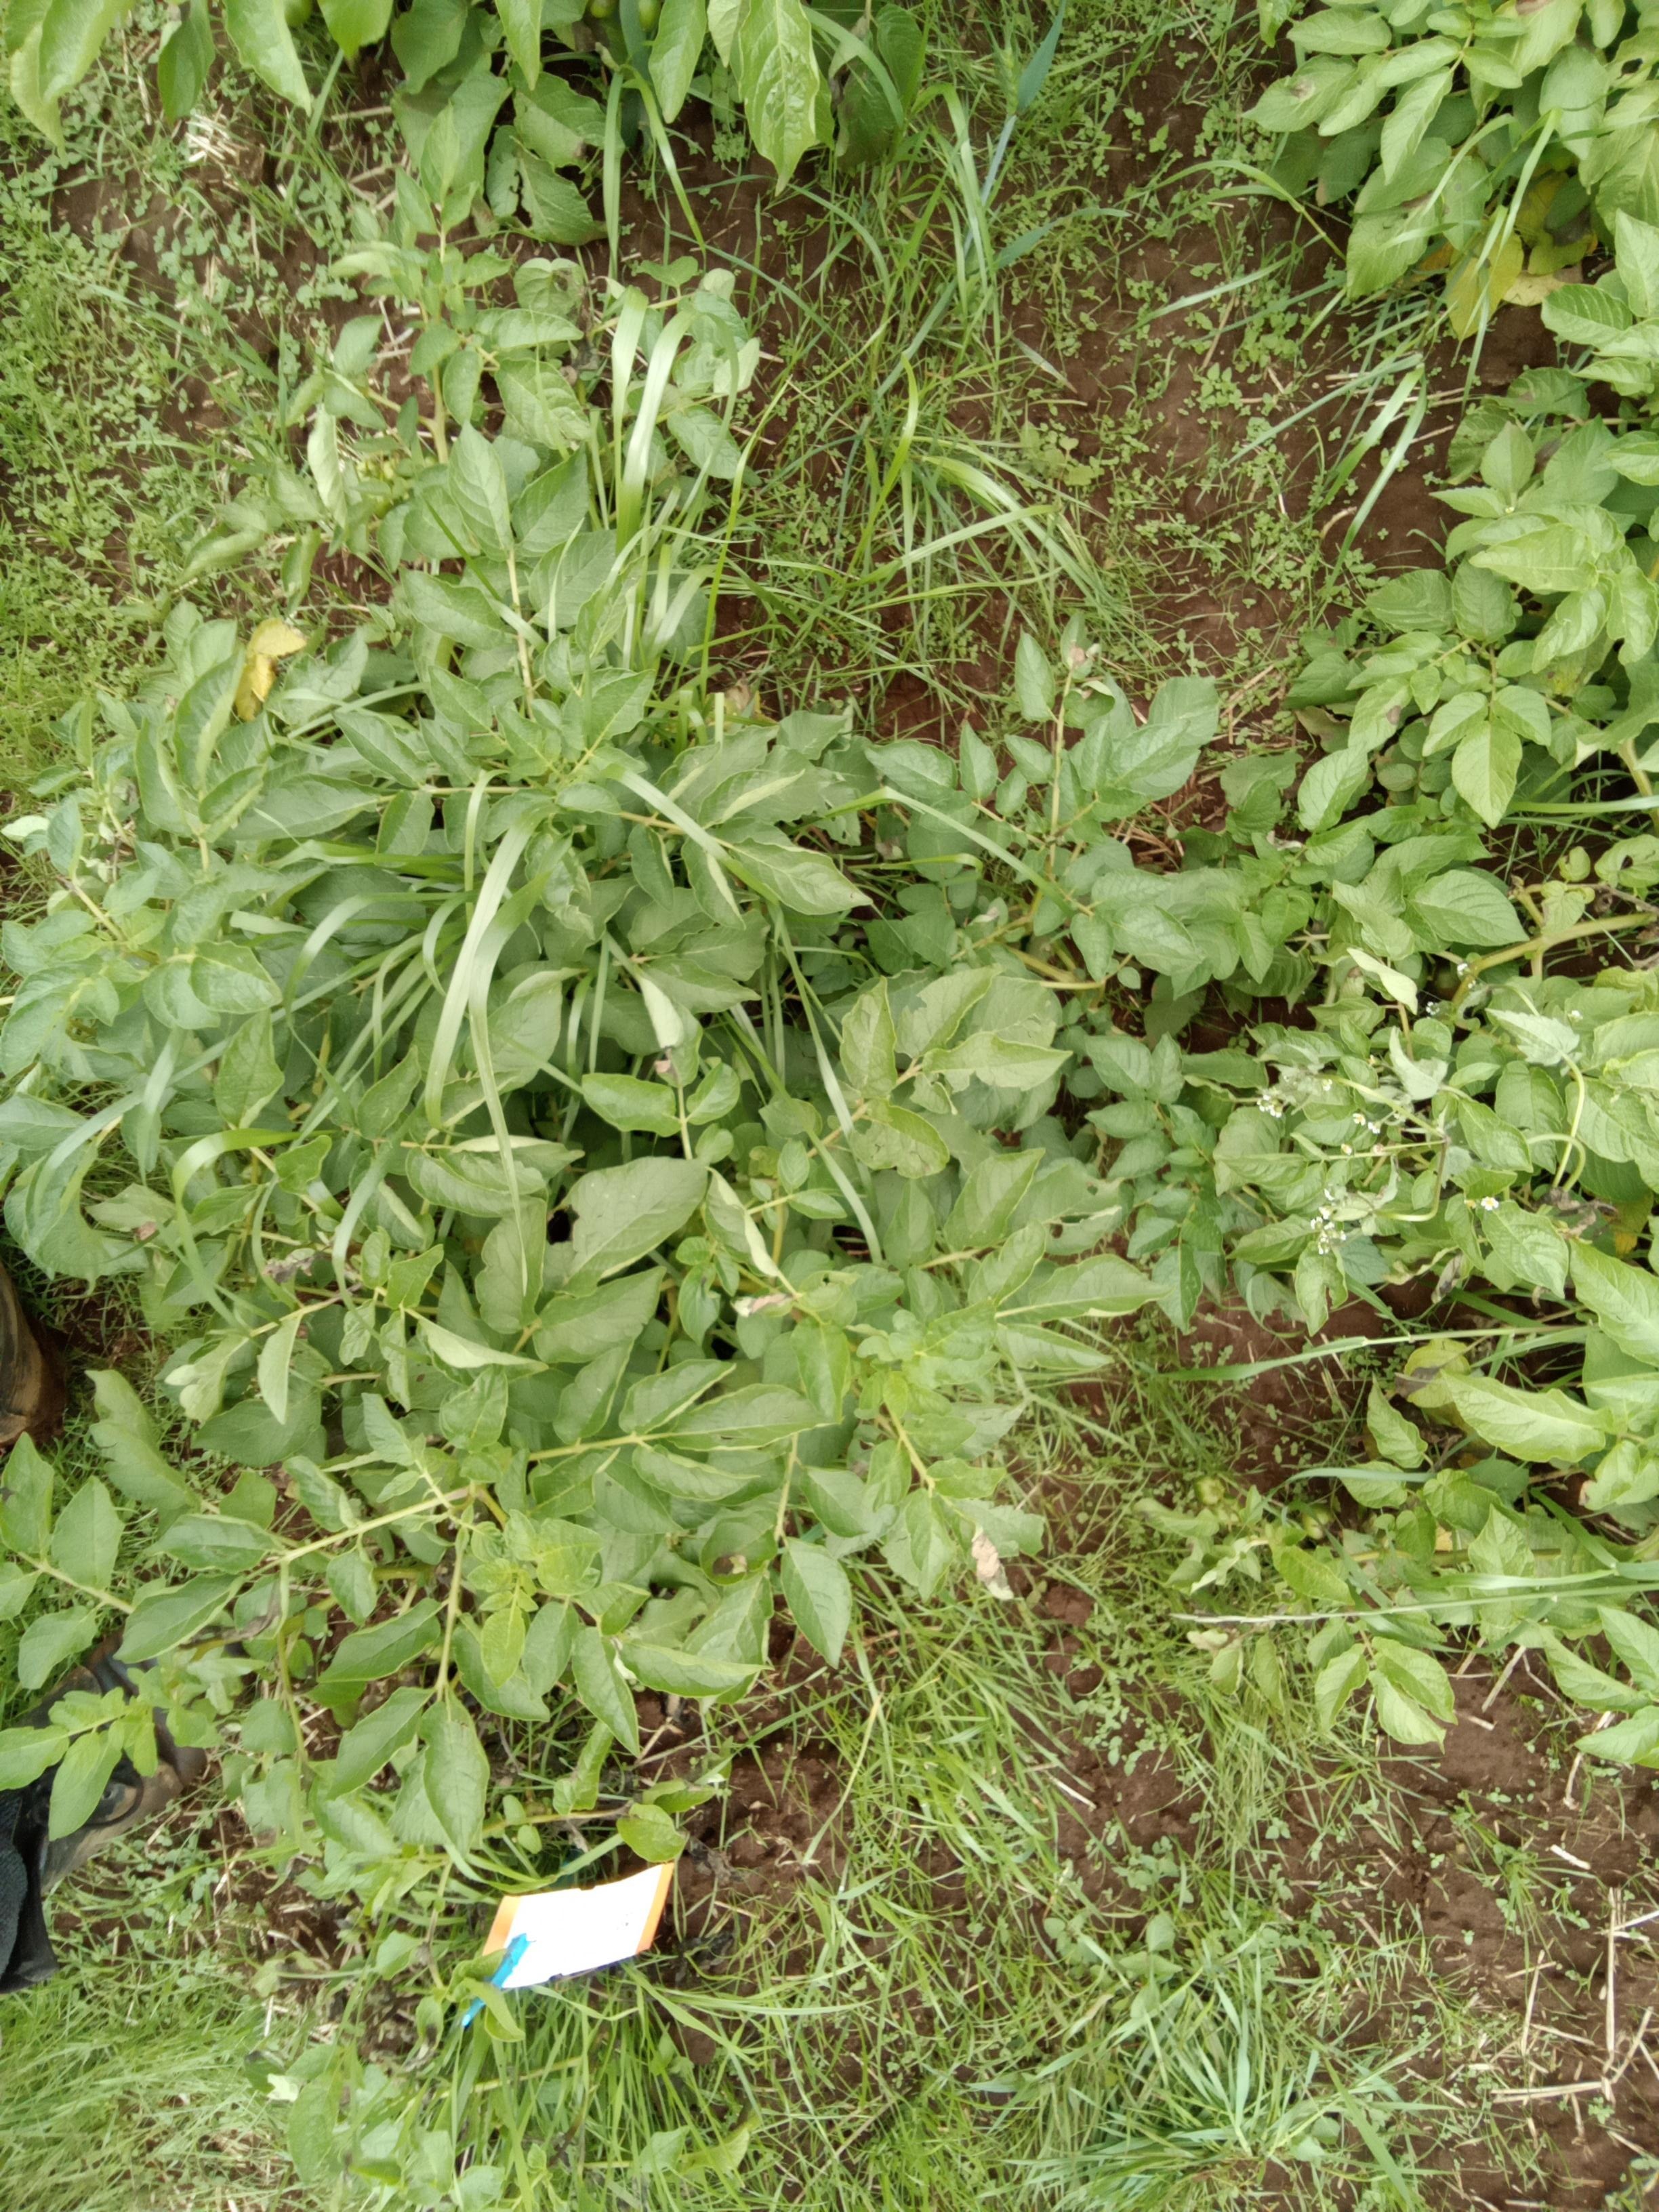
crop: potato
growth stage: harvest maturity
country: Kenya
